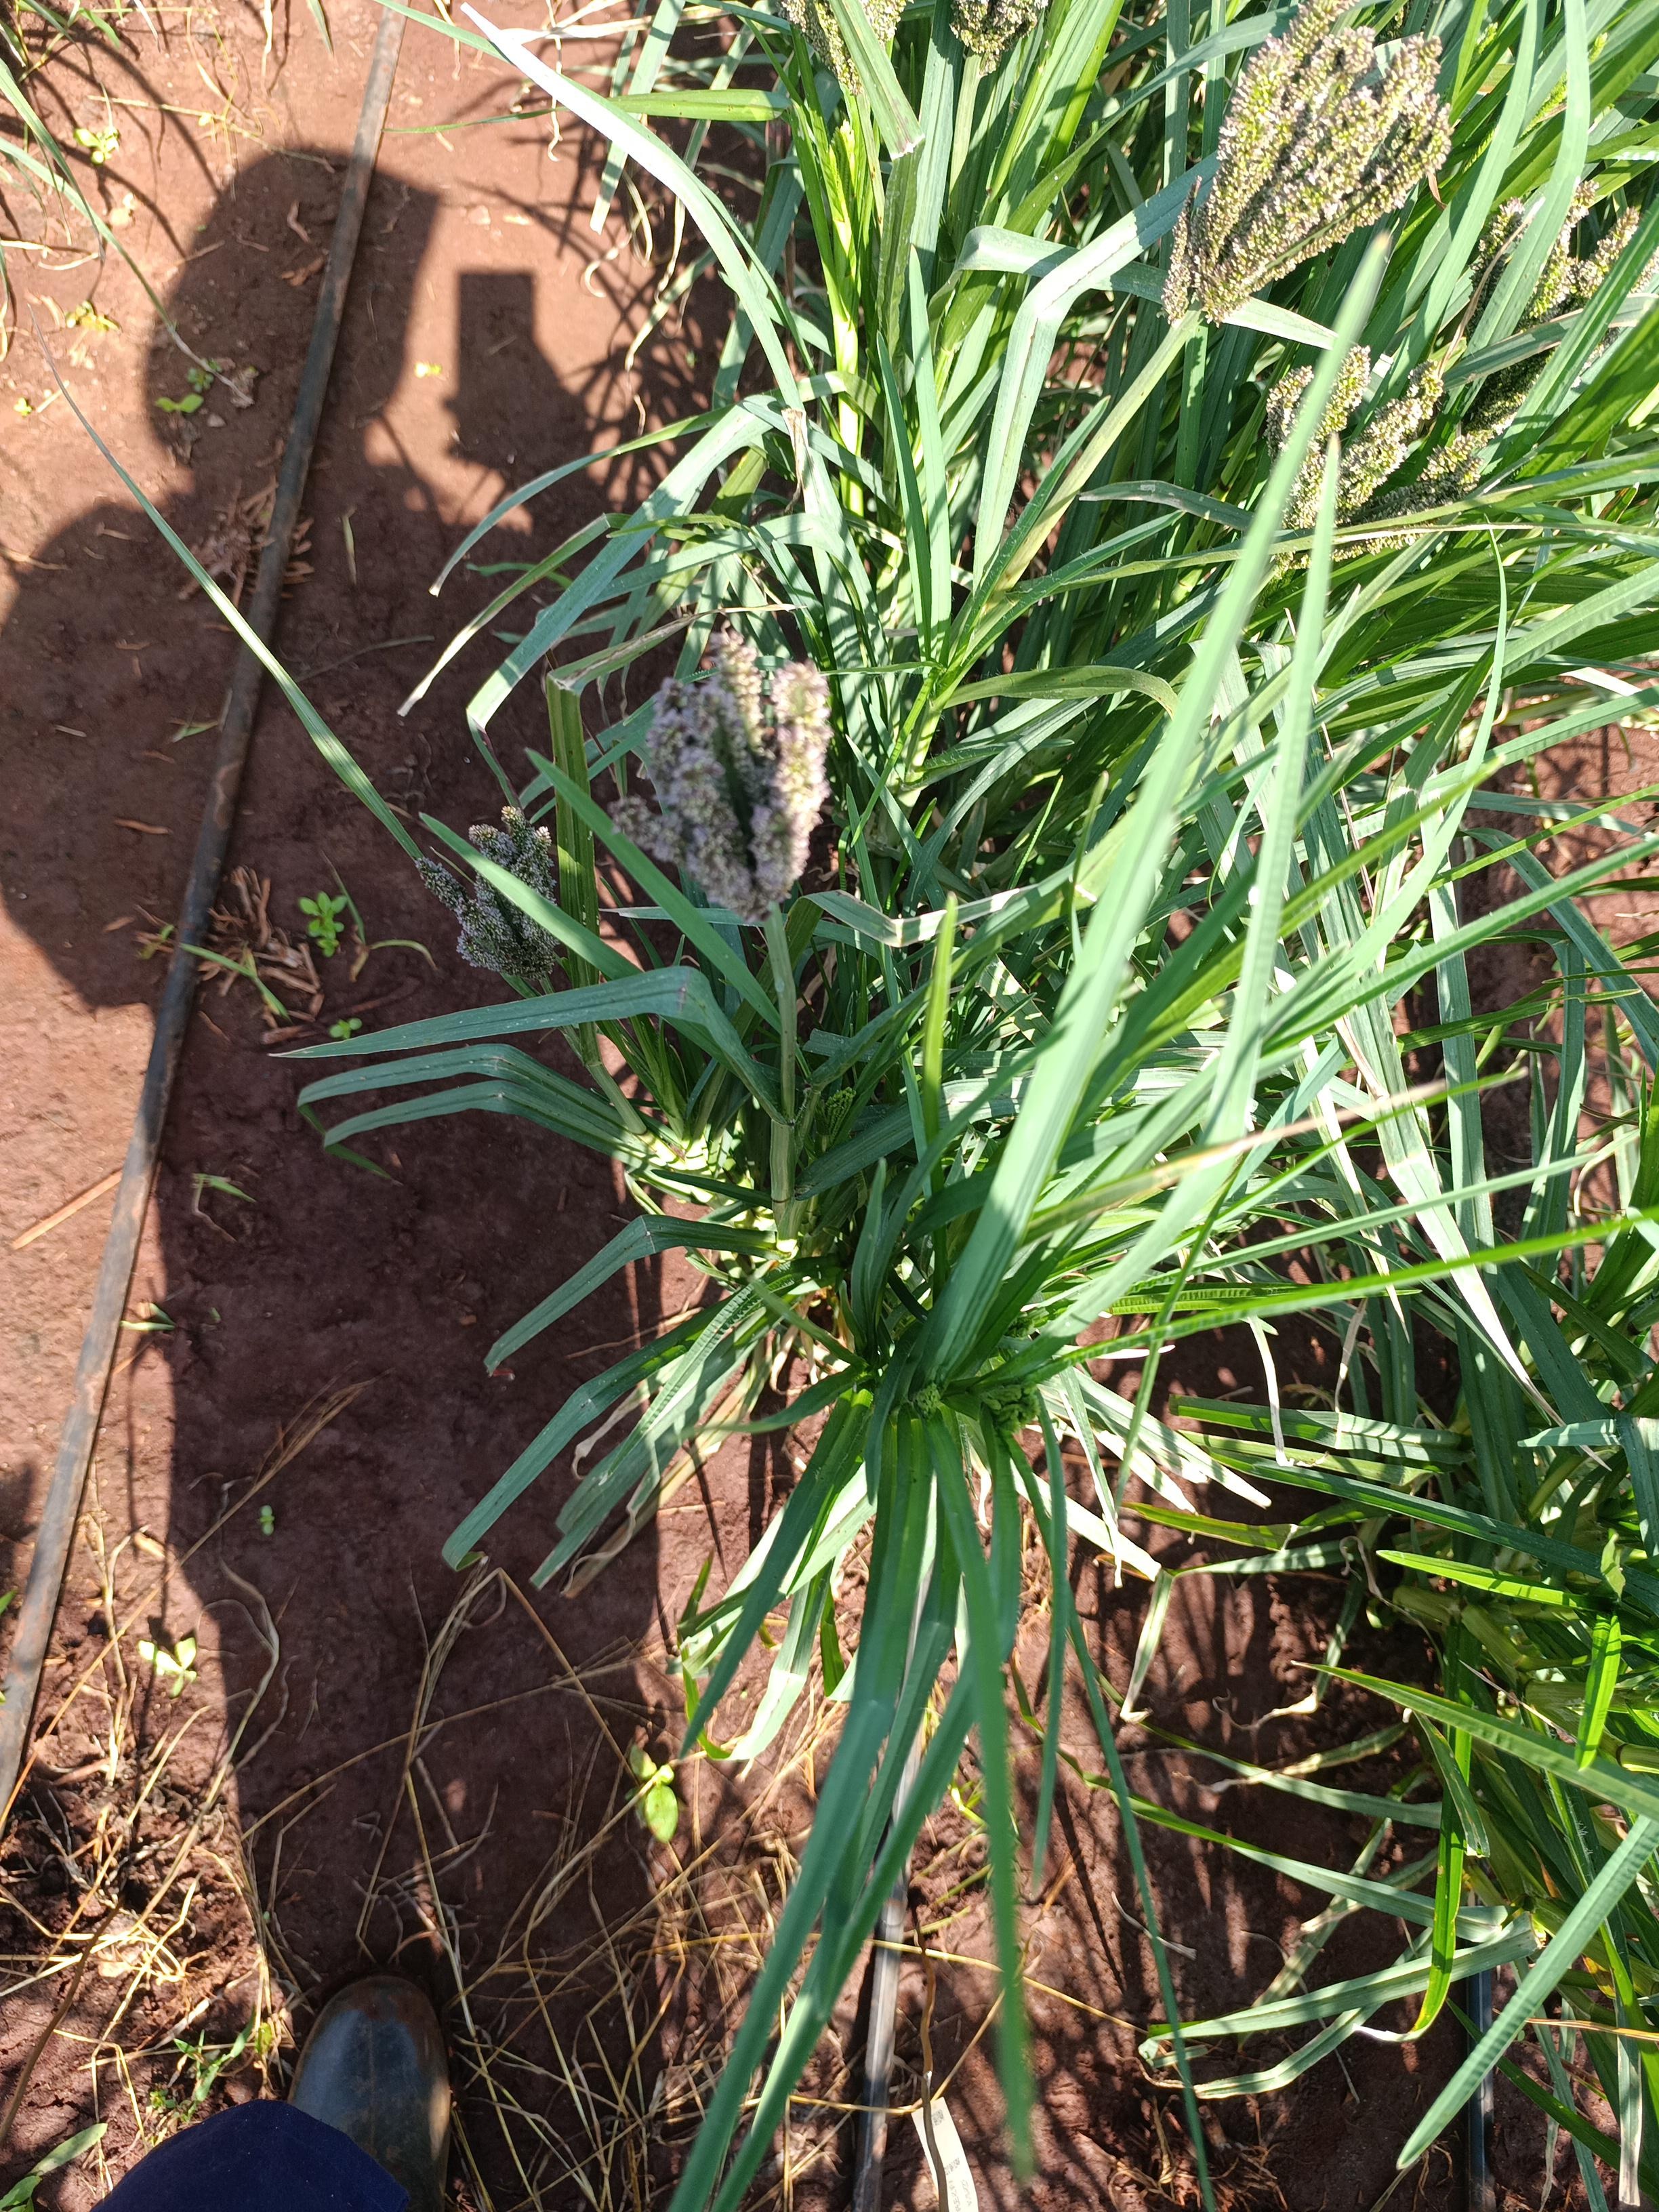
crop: finger millet
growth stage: filling grain
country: Kenya
